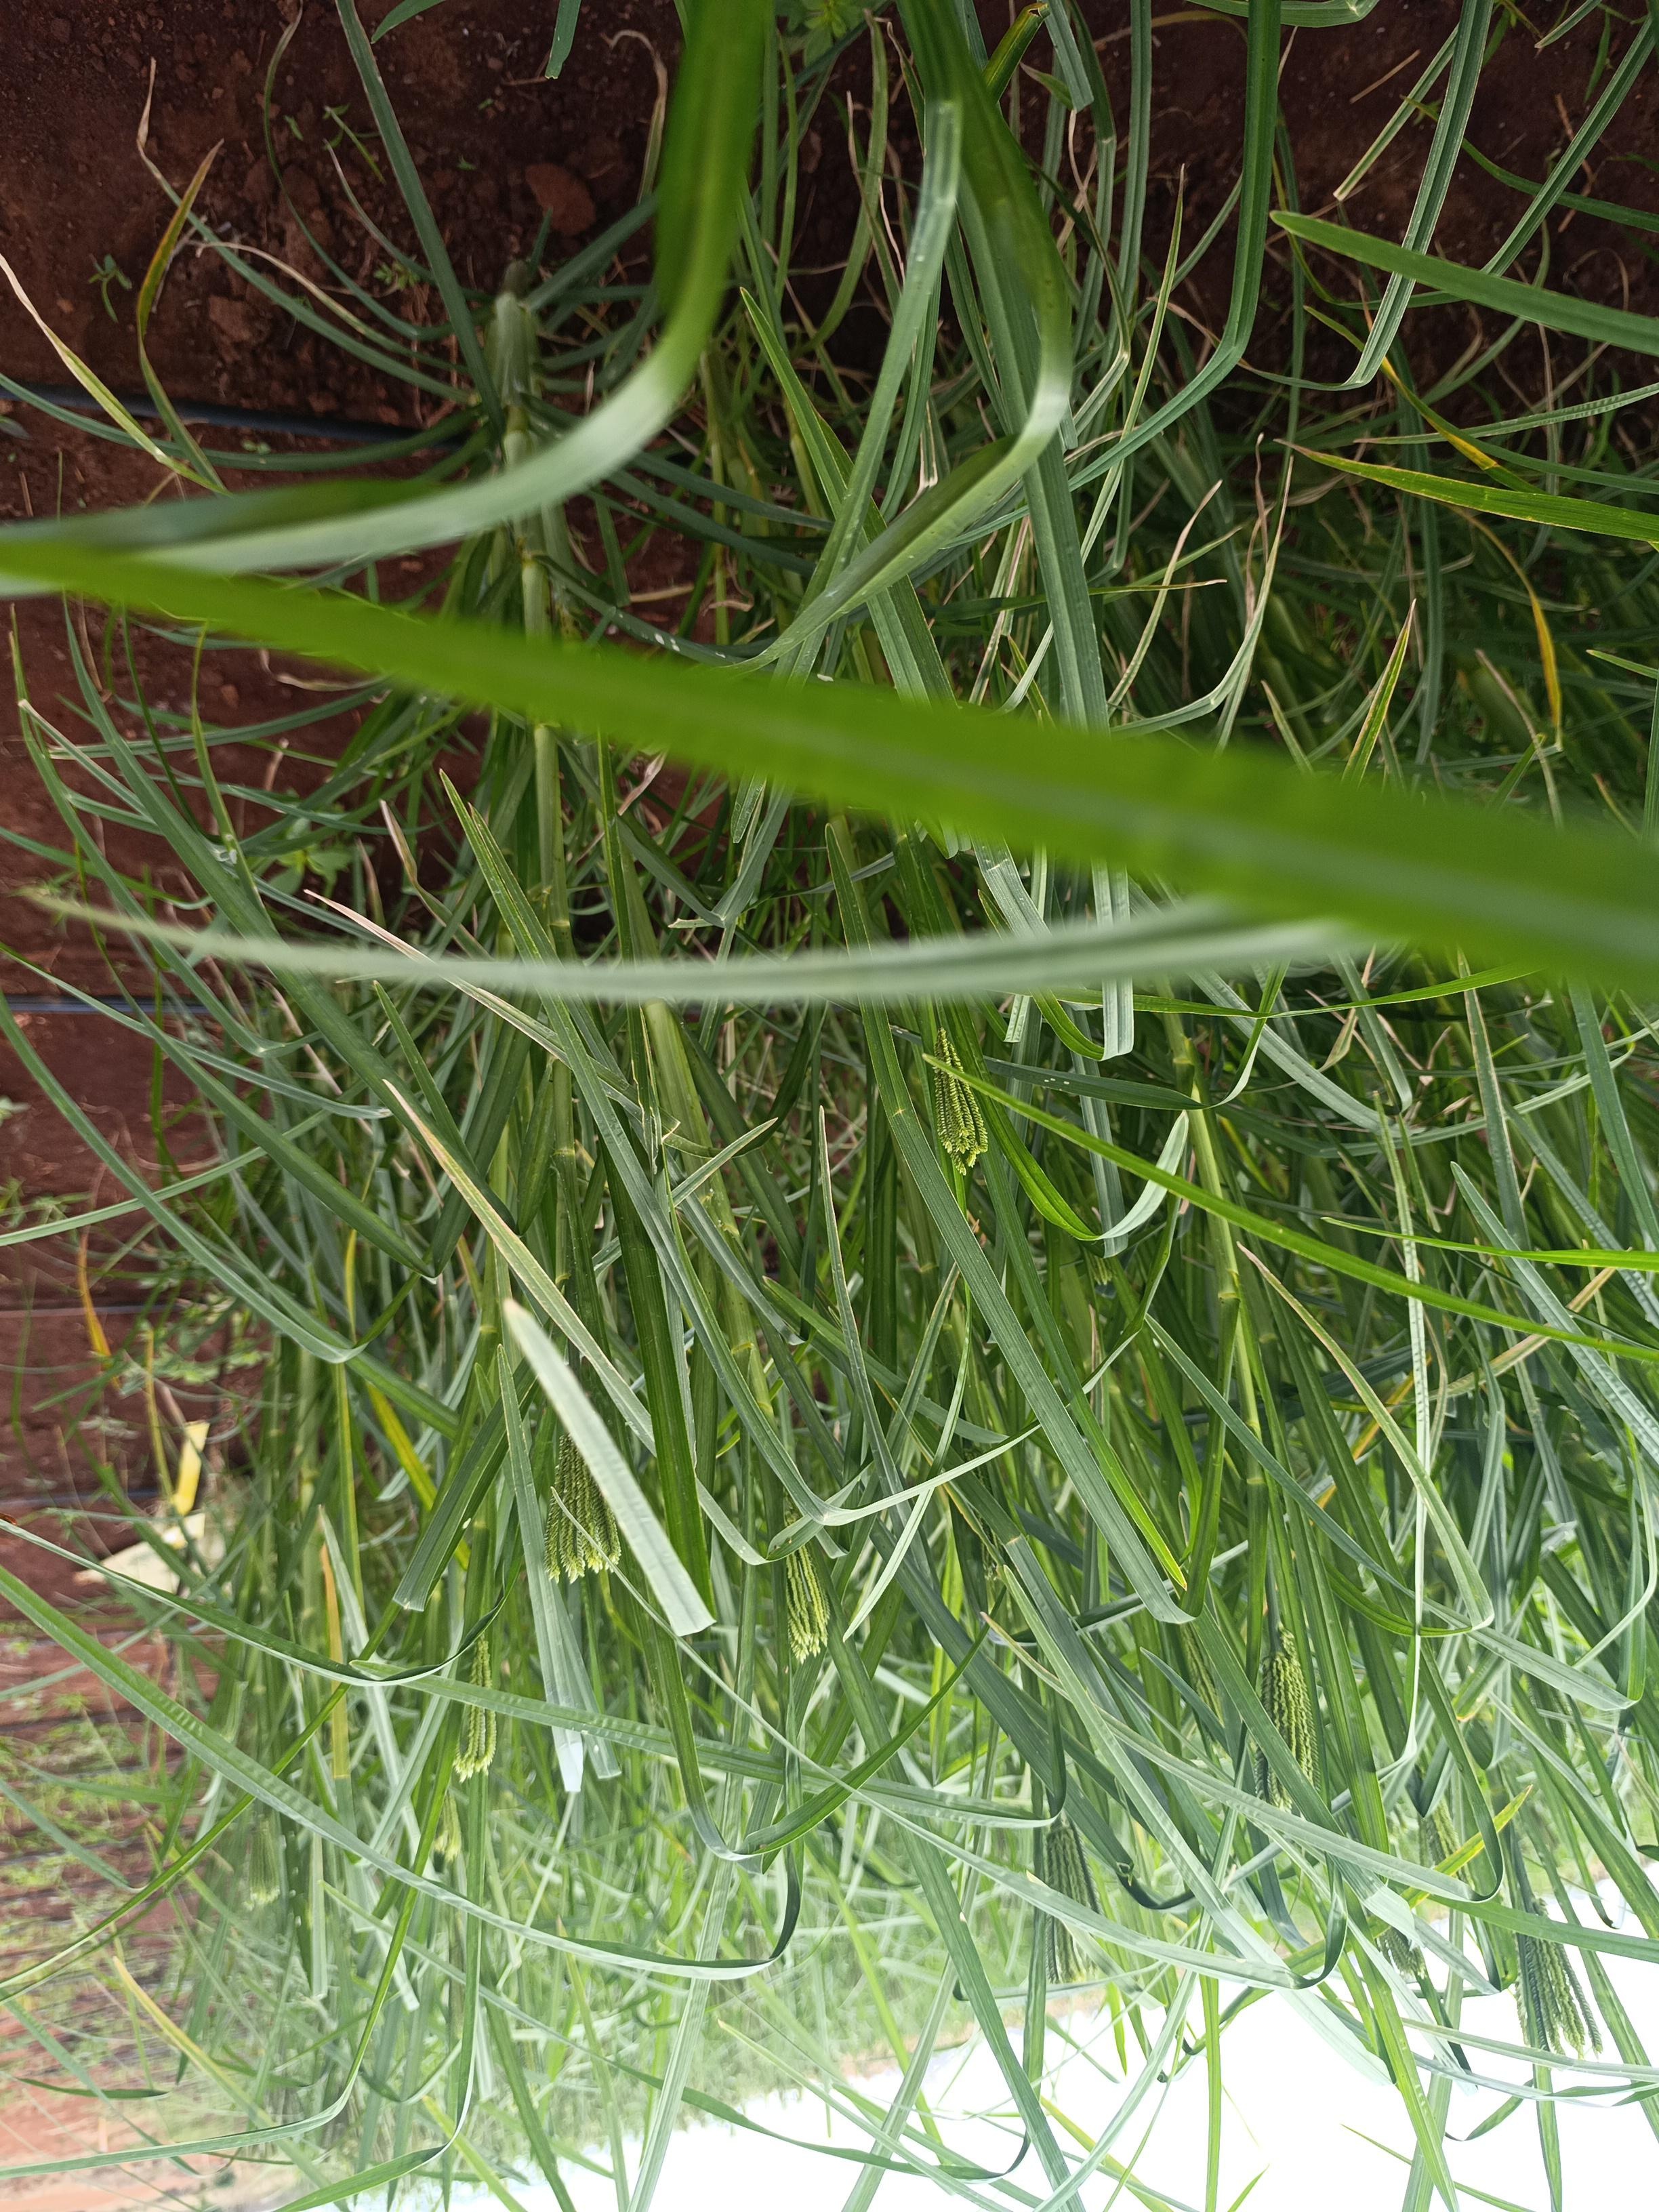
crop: finger millet
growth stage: flowering
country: Kenya
